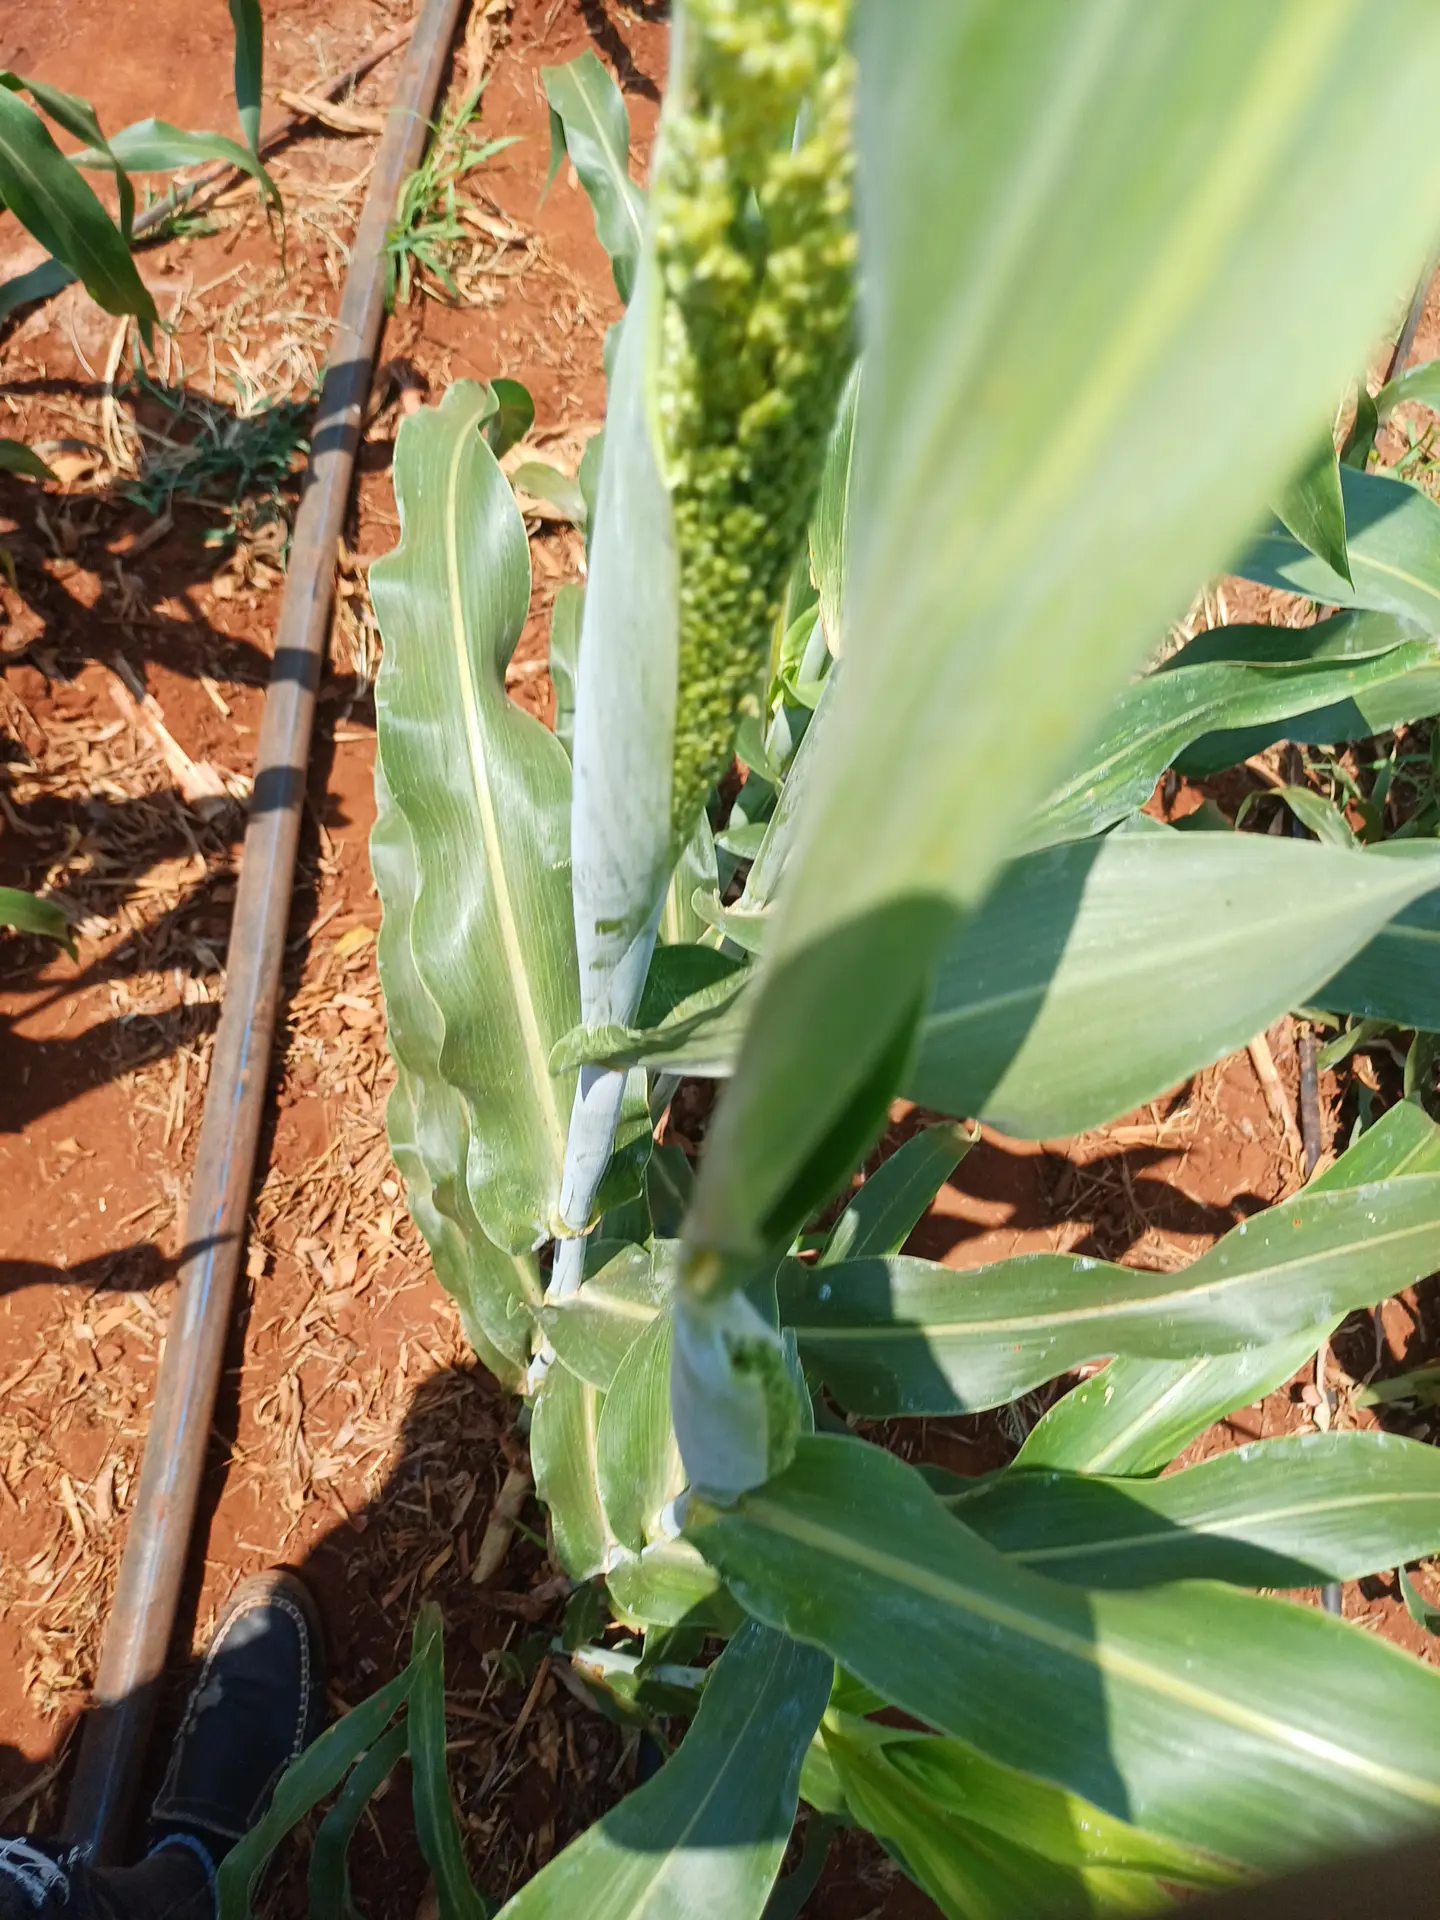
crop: sorghum
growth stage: heading tuber
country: Kenya
